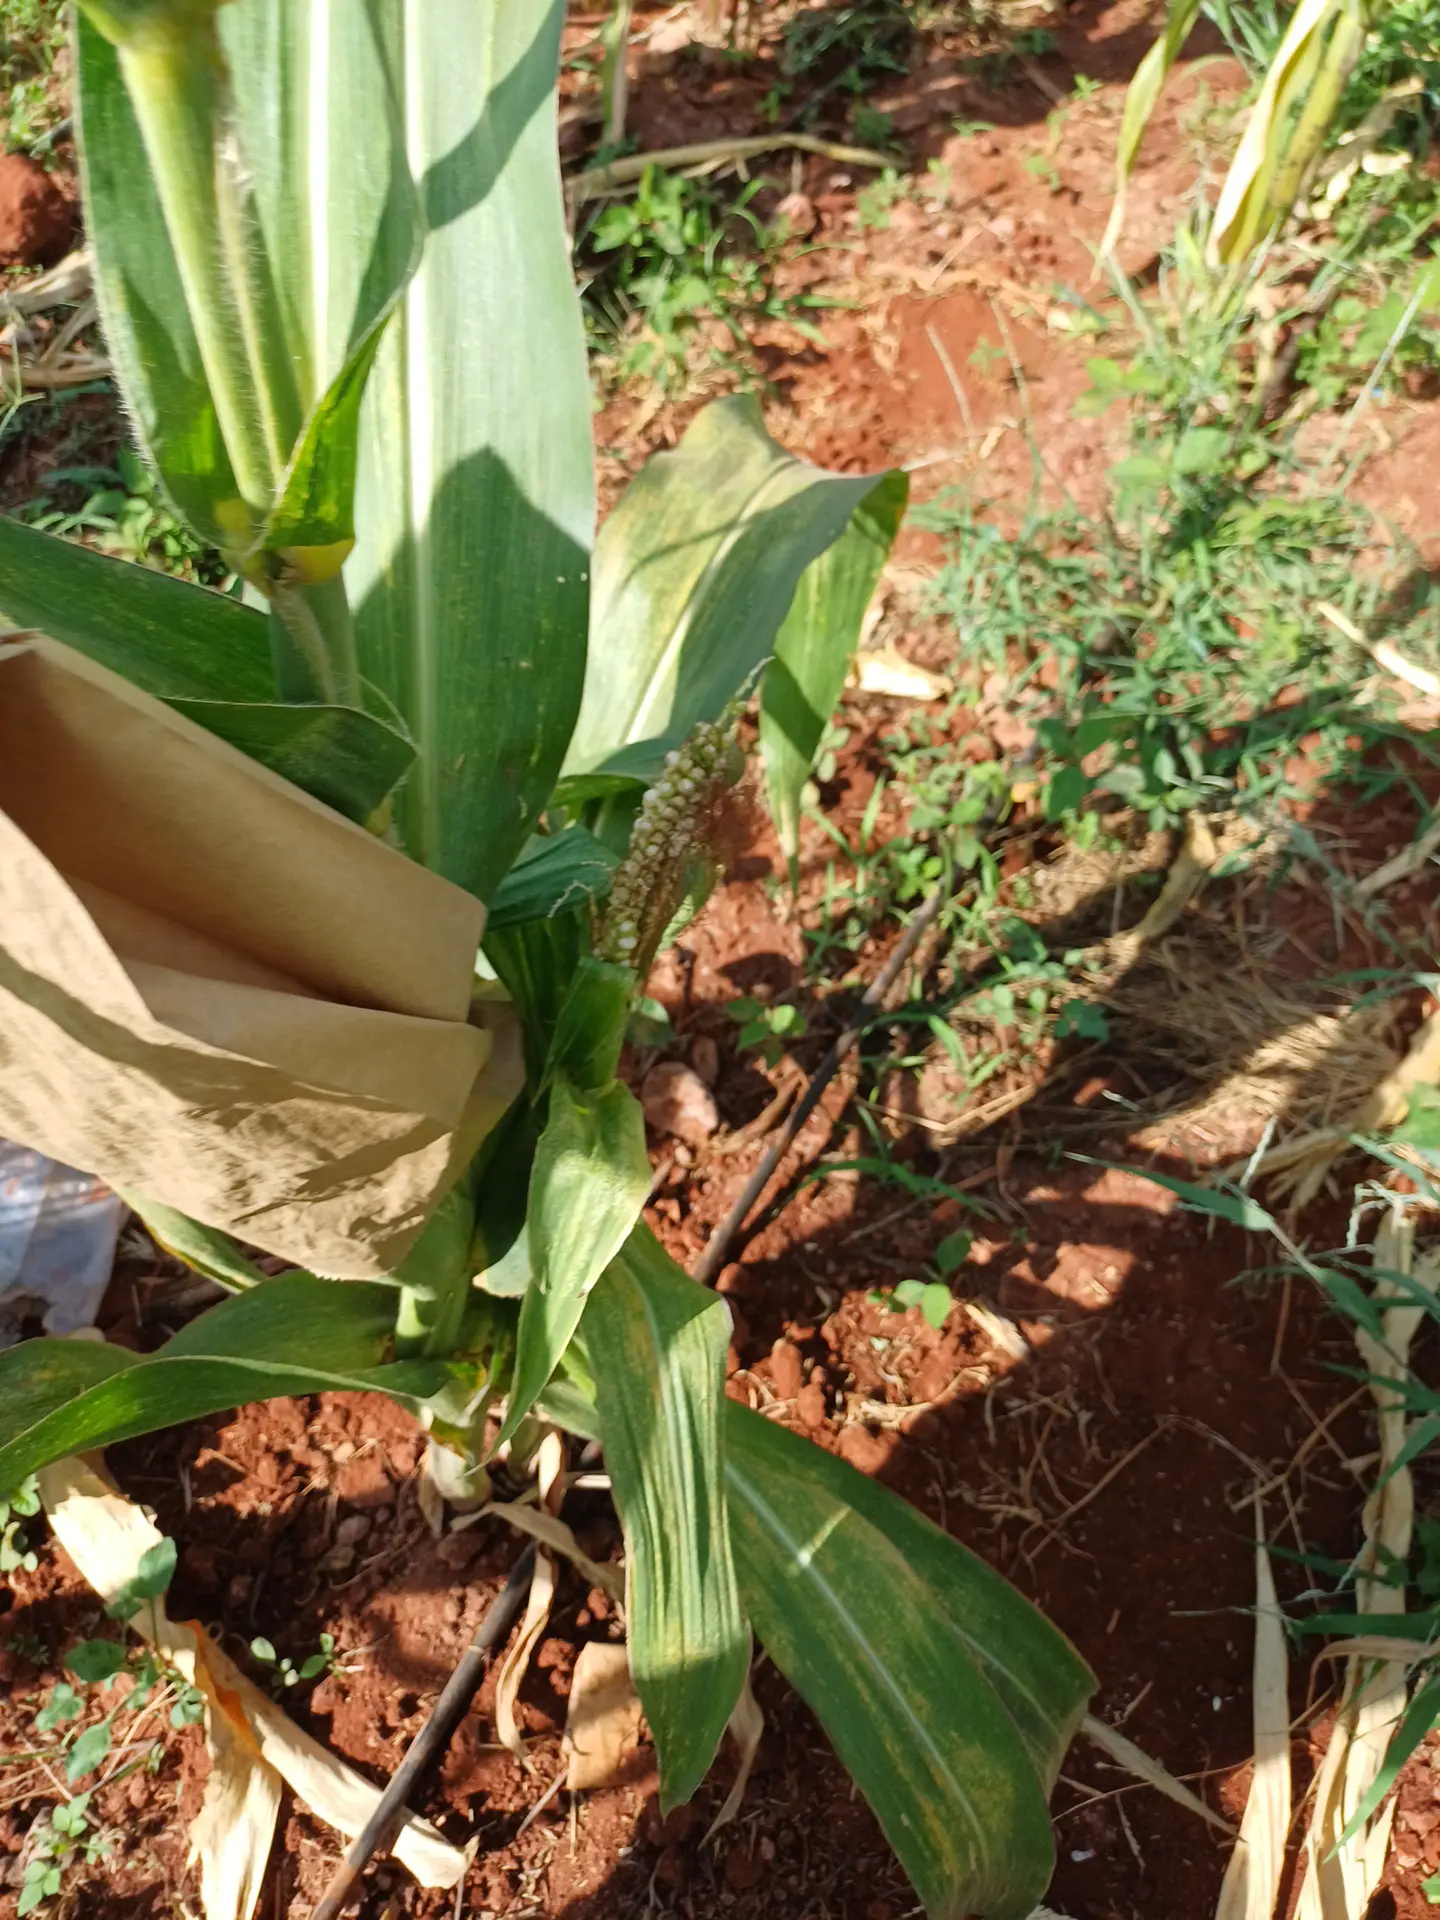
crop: maize
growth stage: flowering
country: Kenya
